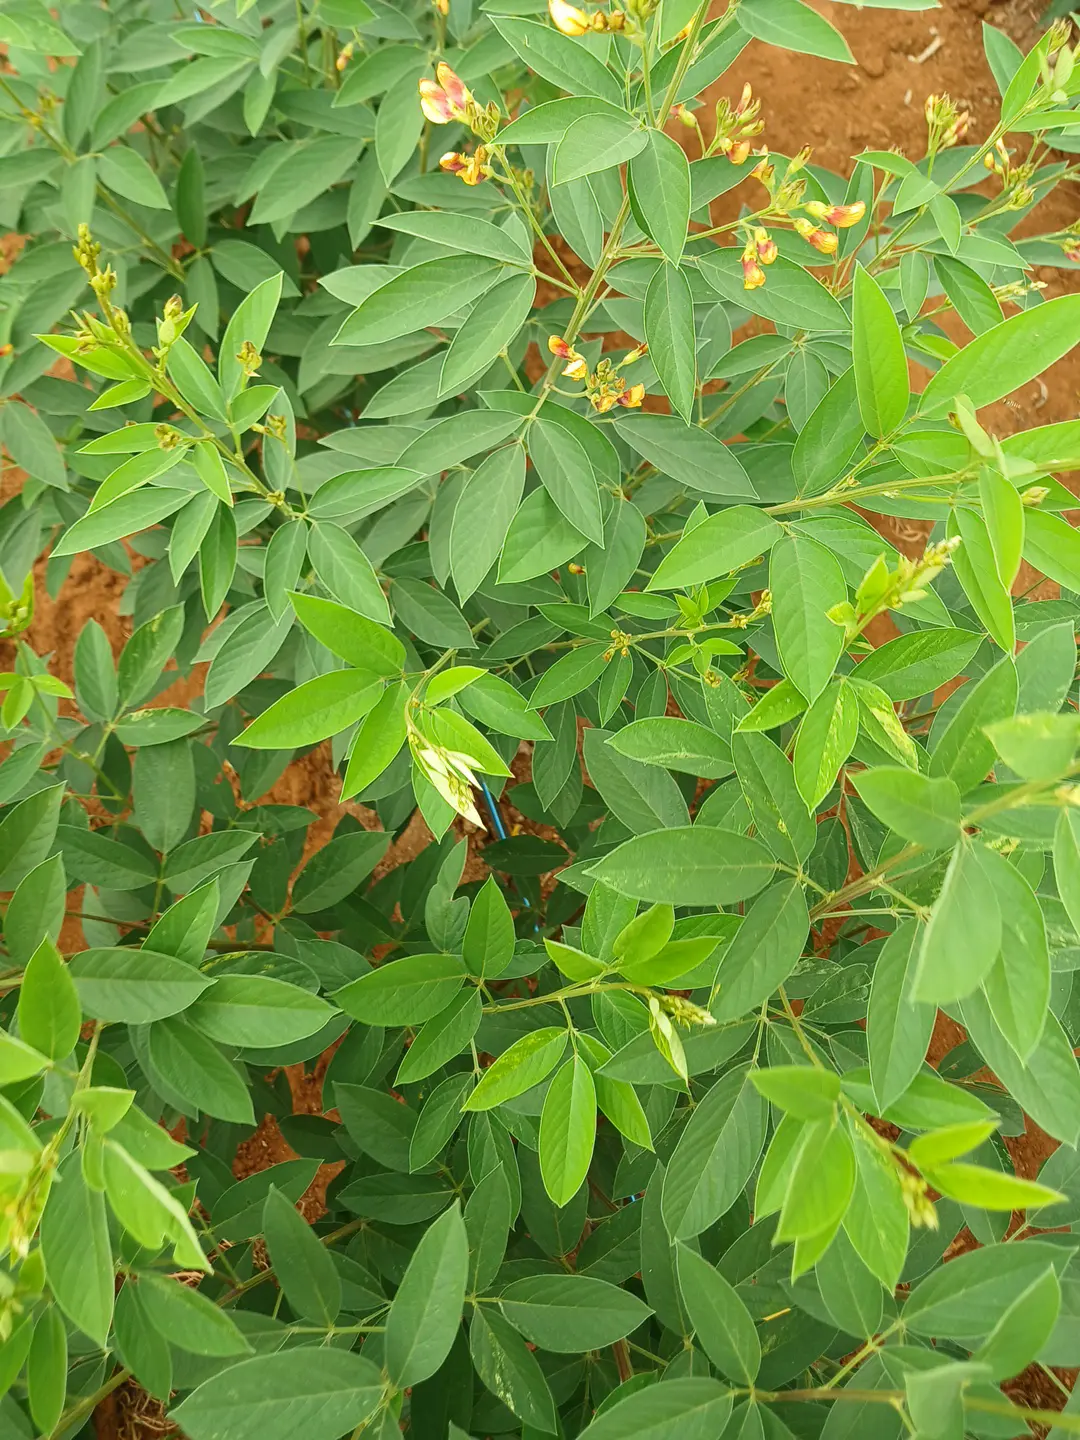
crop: pigeonpea
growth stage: flowering
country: Kenya
